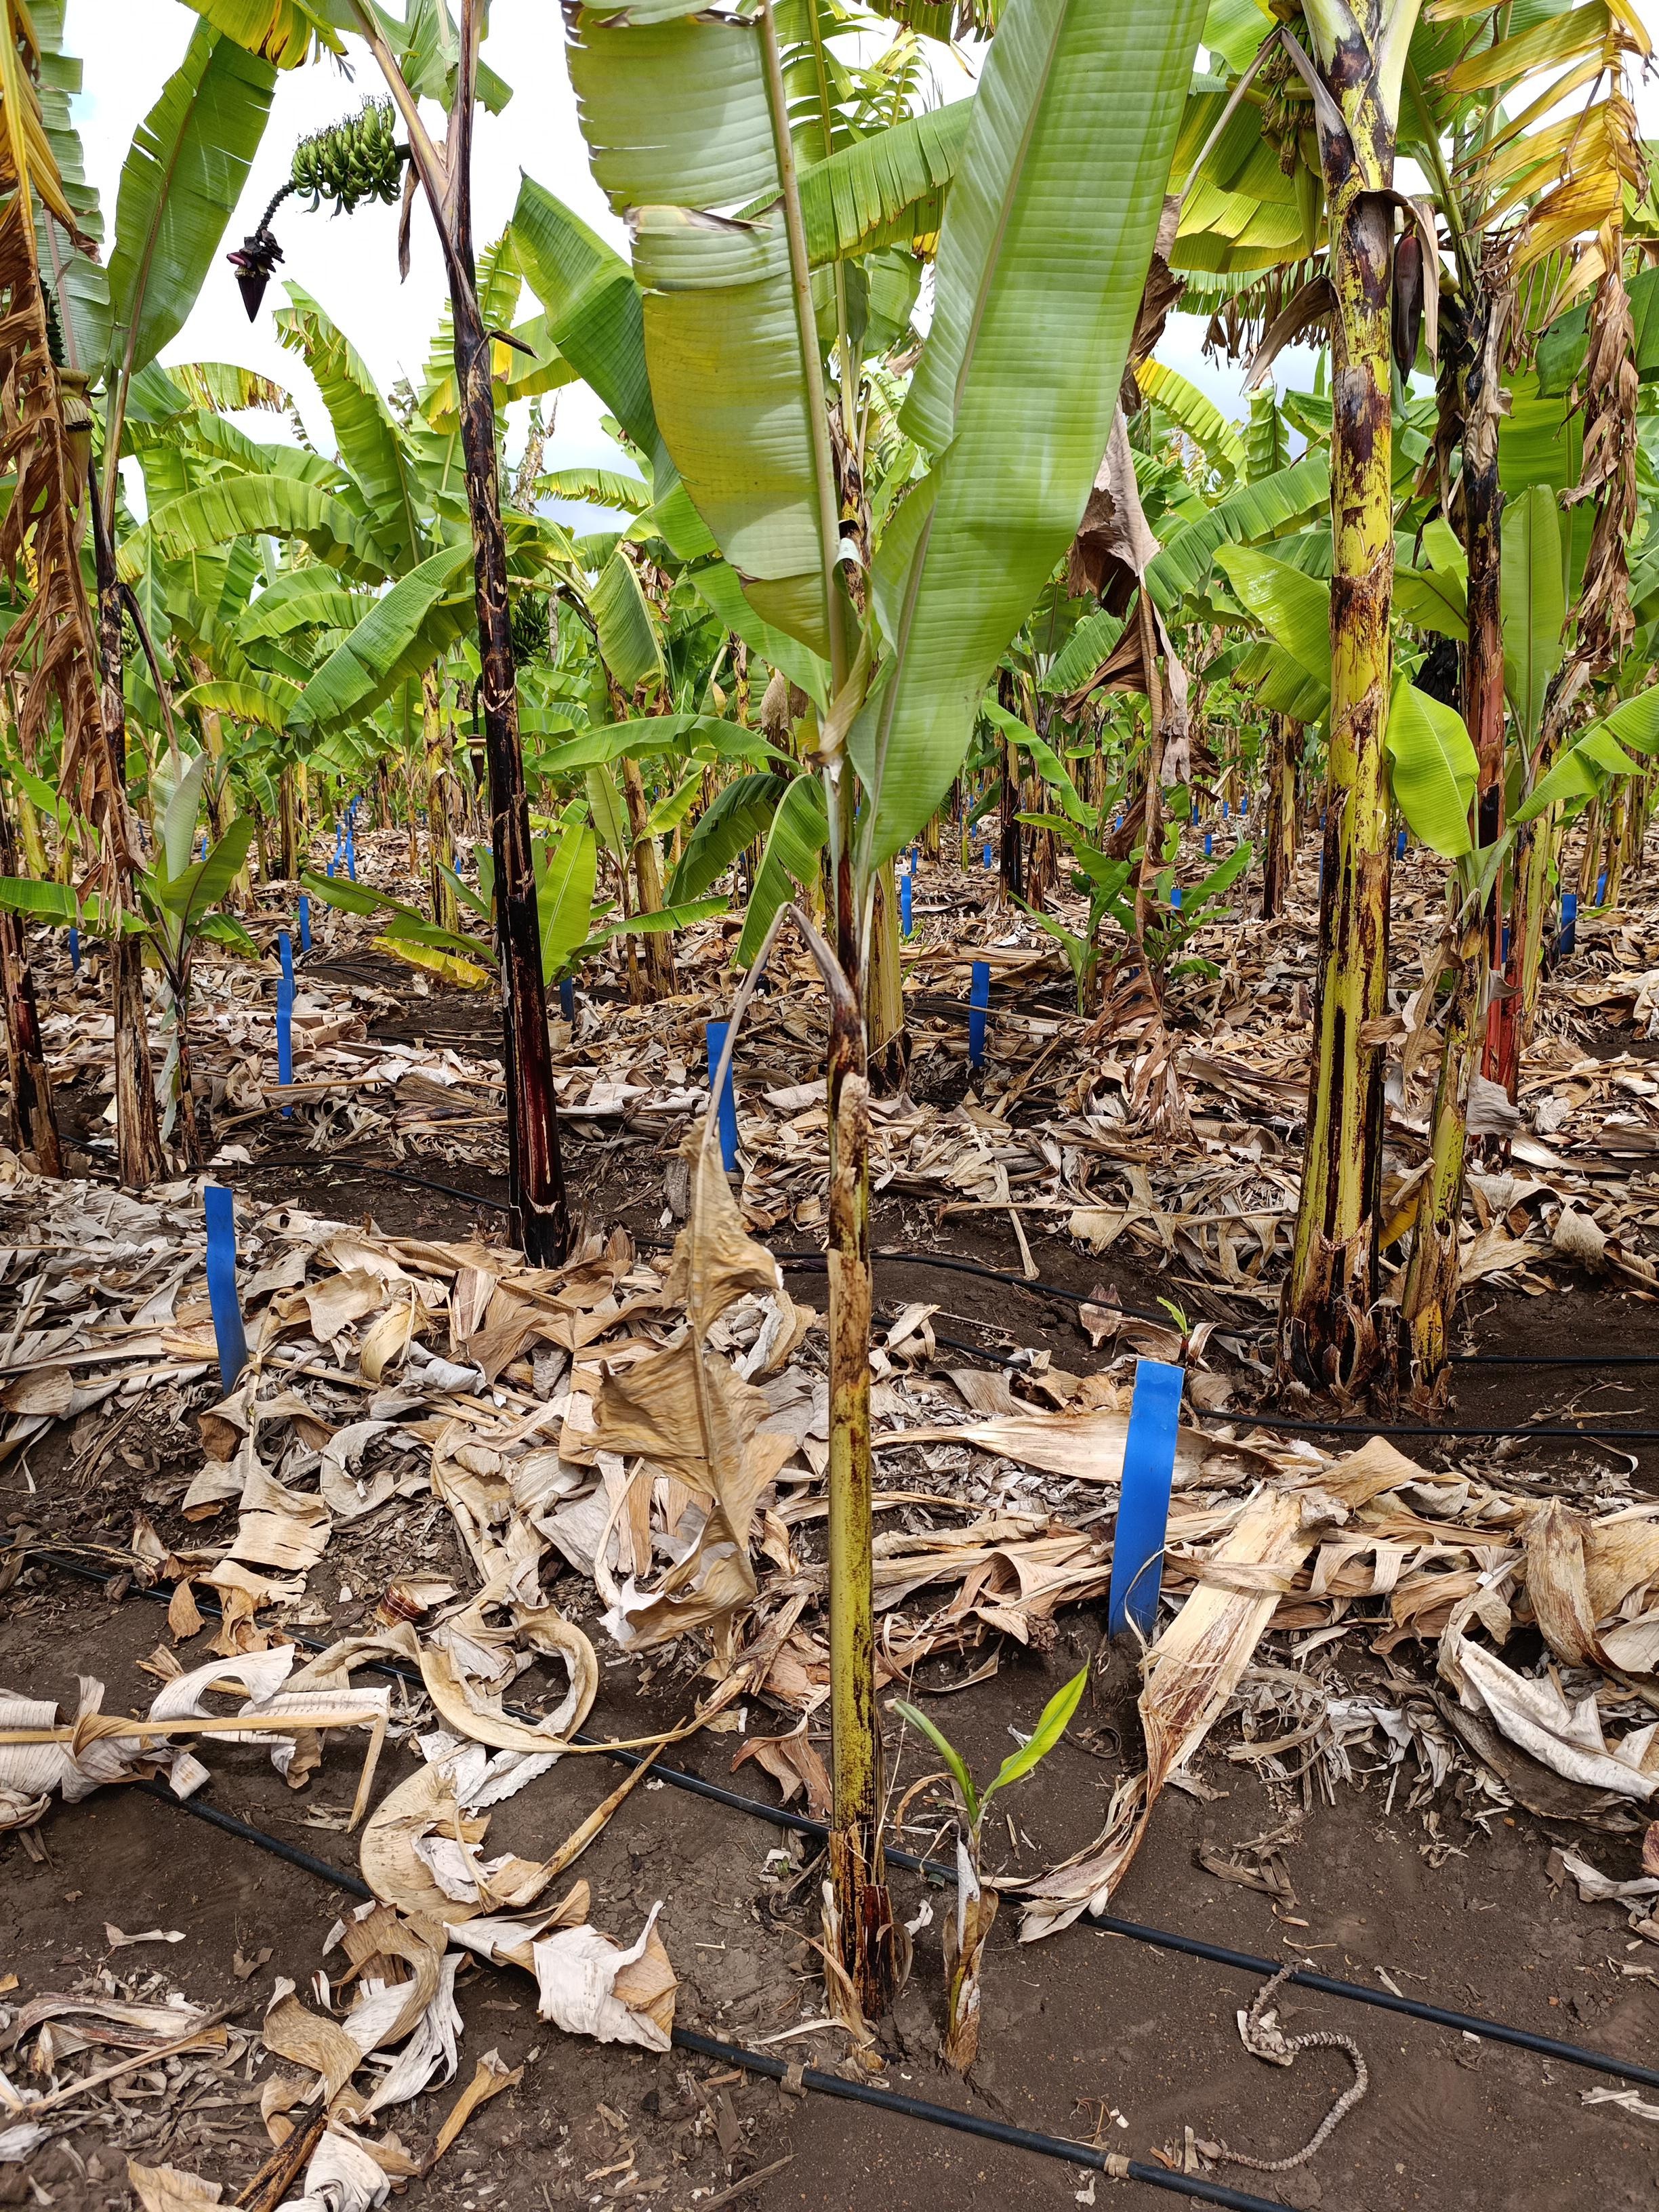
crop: banana
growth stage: vegetative
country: Tanzania
